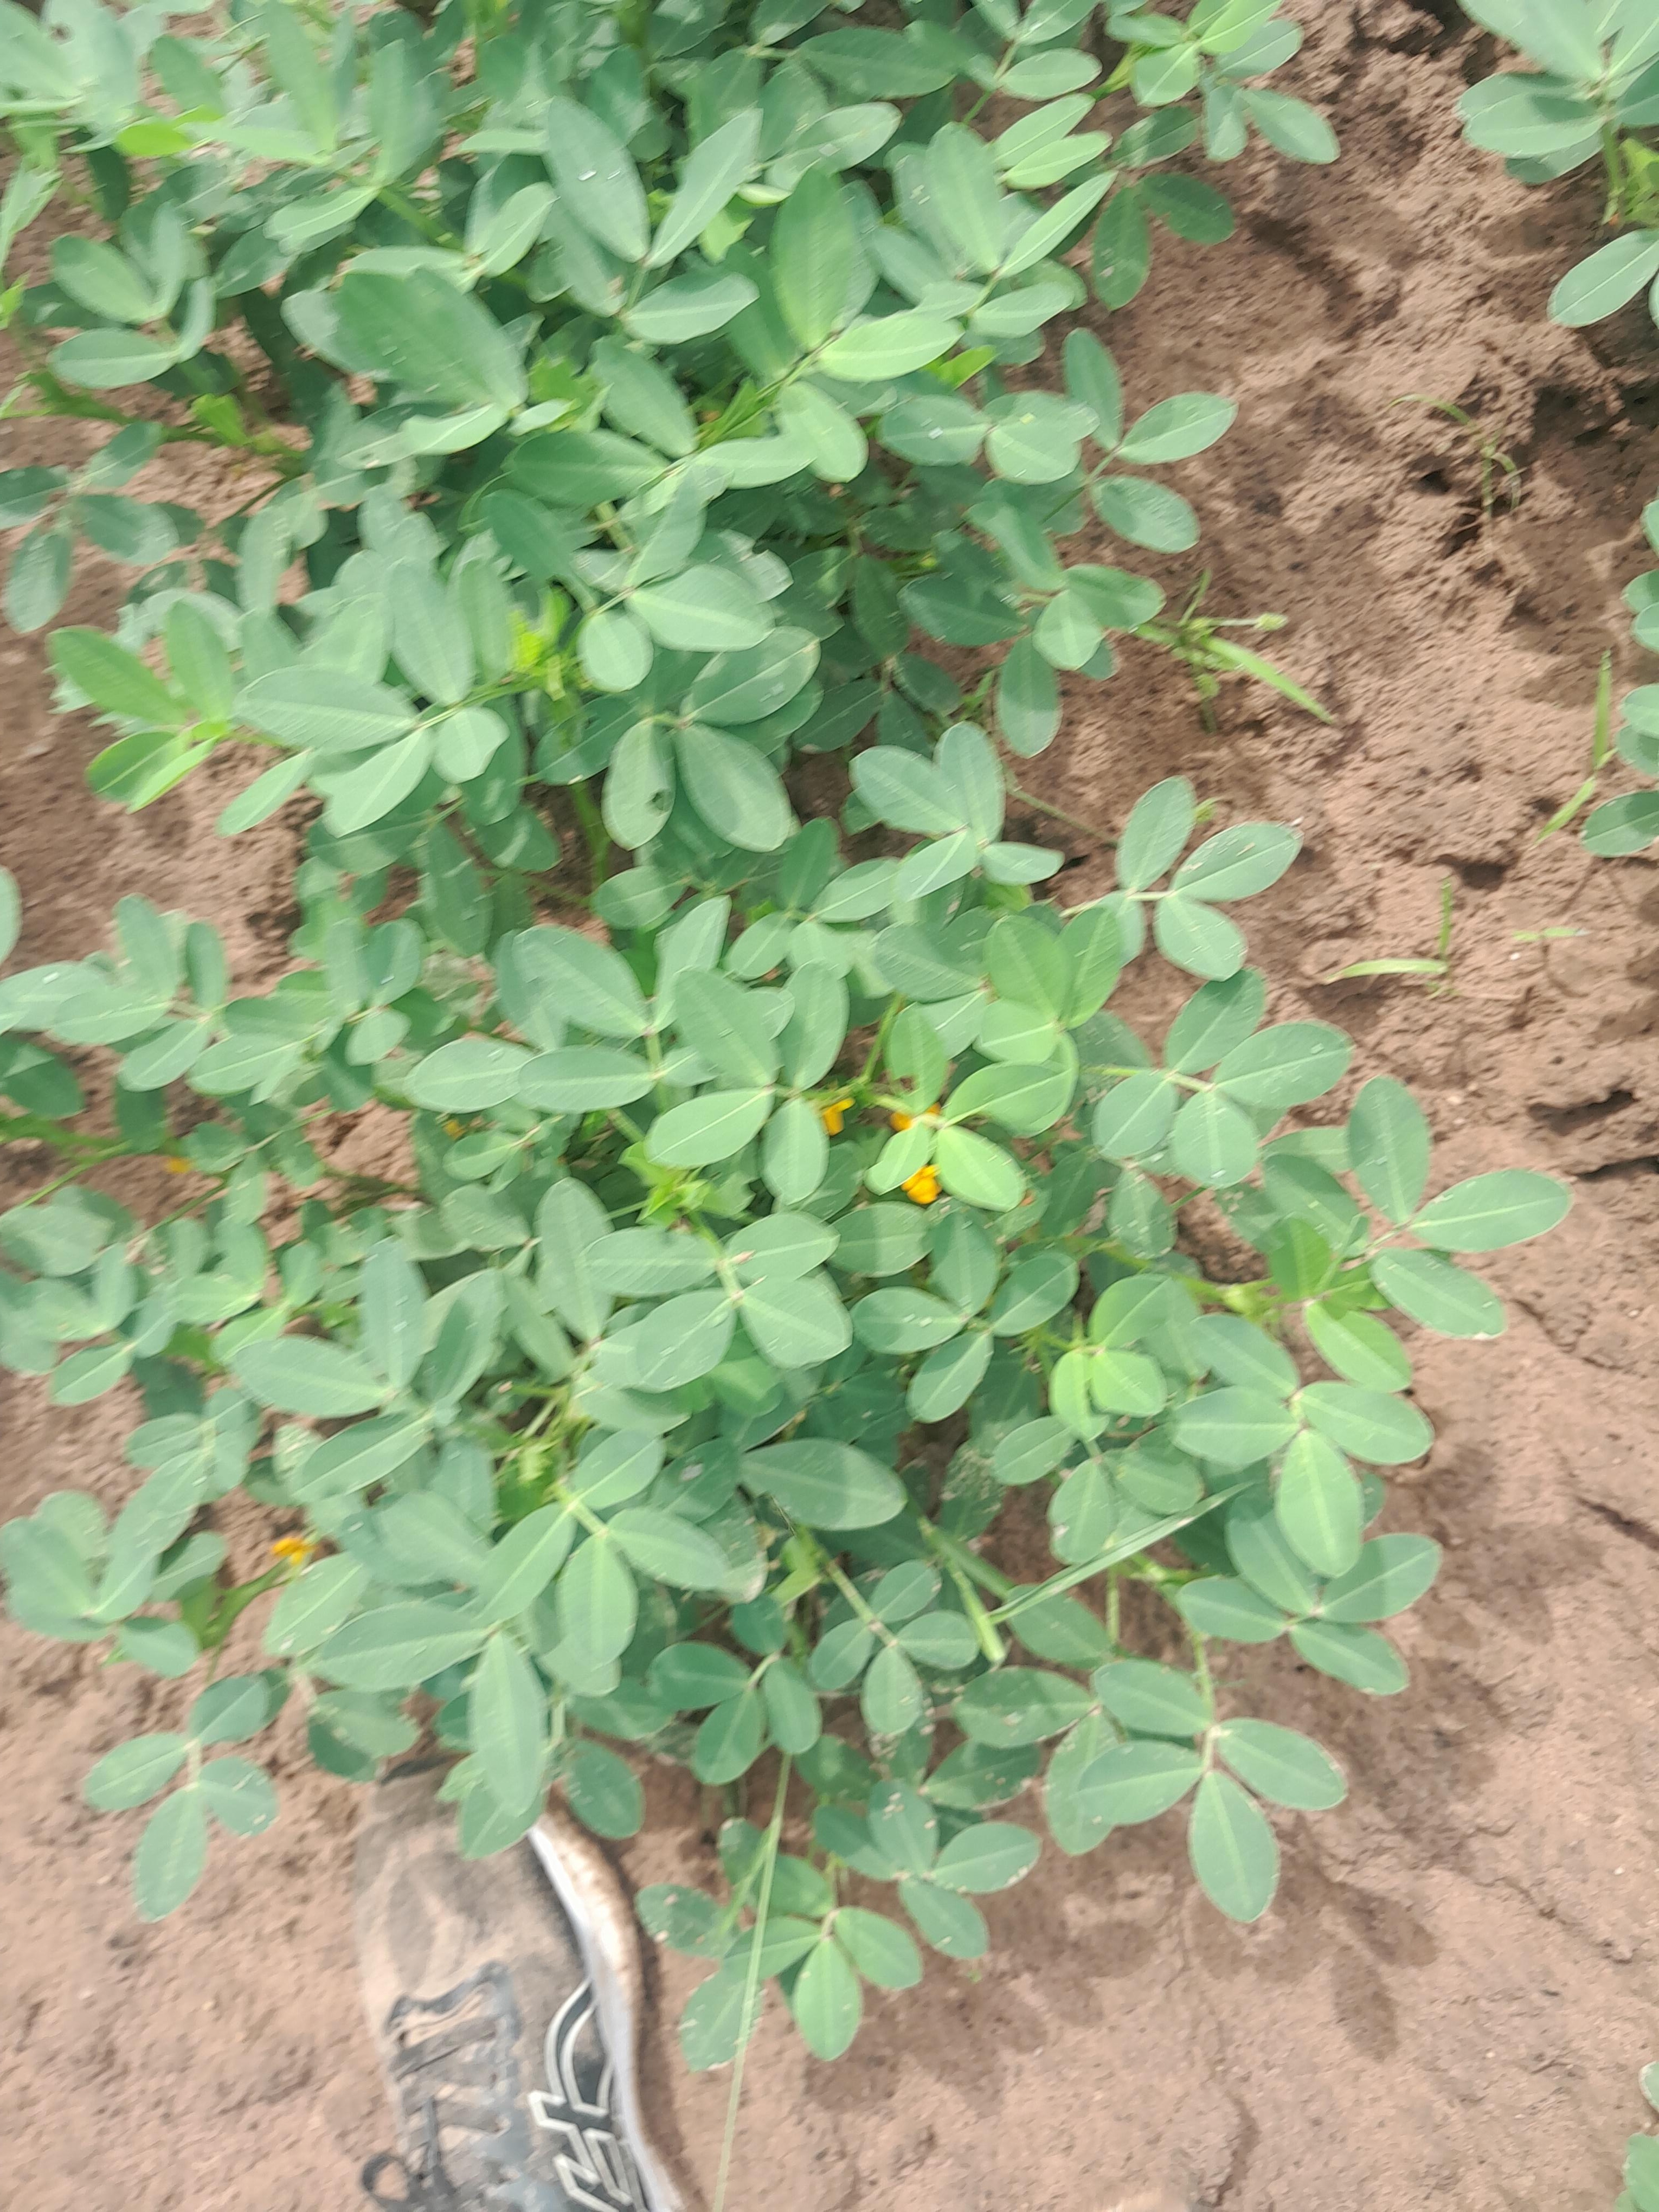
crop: groundnut
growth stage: flowering
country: Senegal
